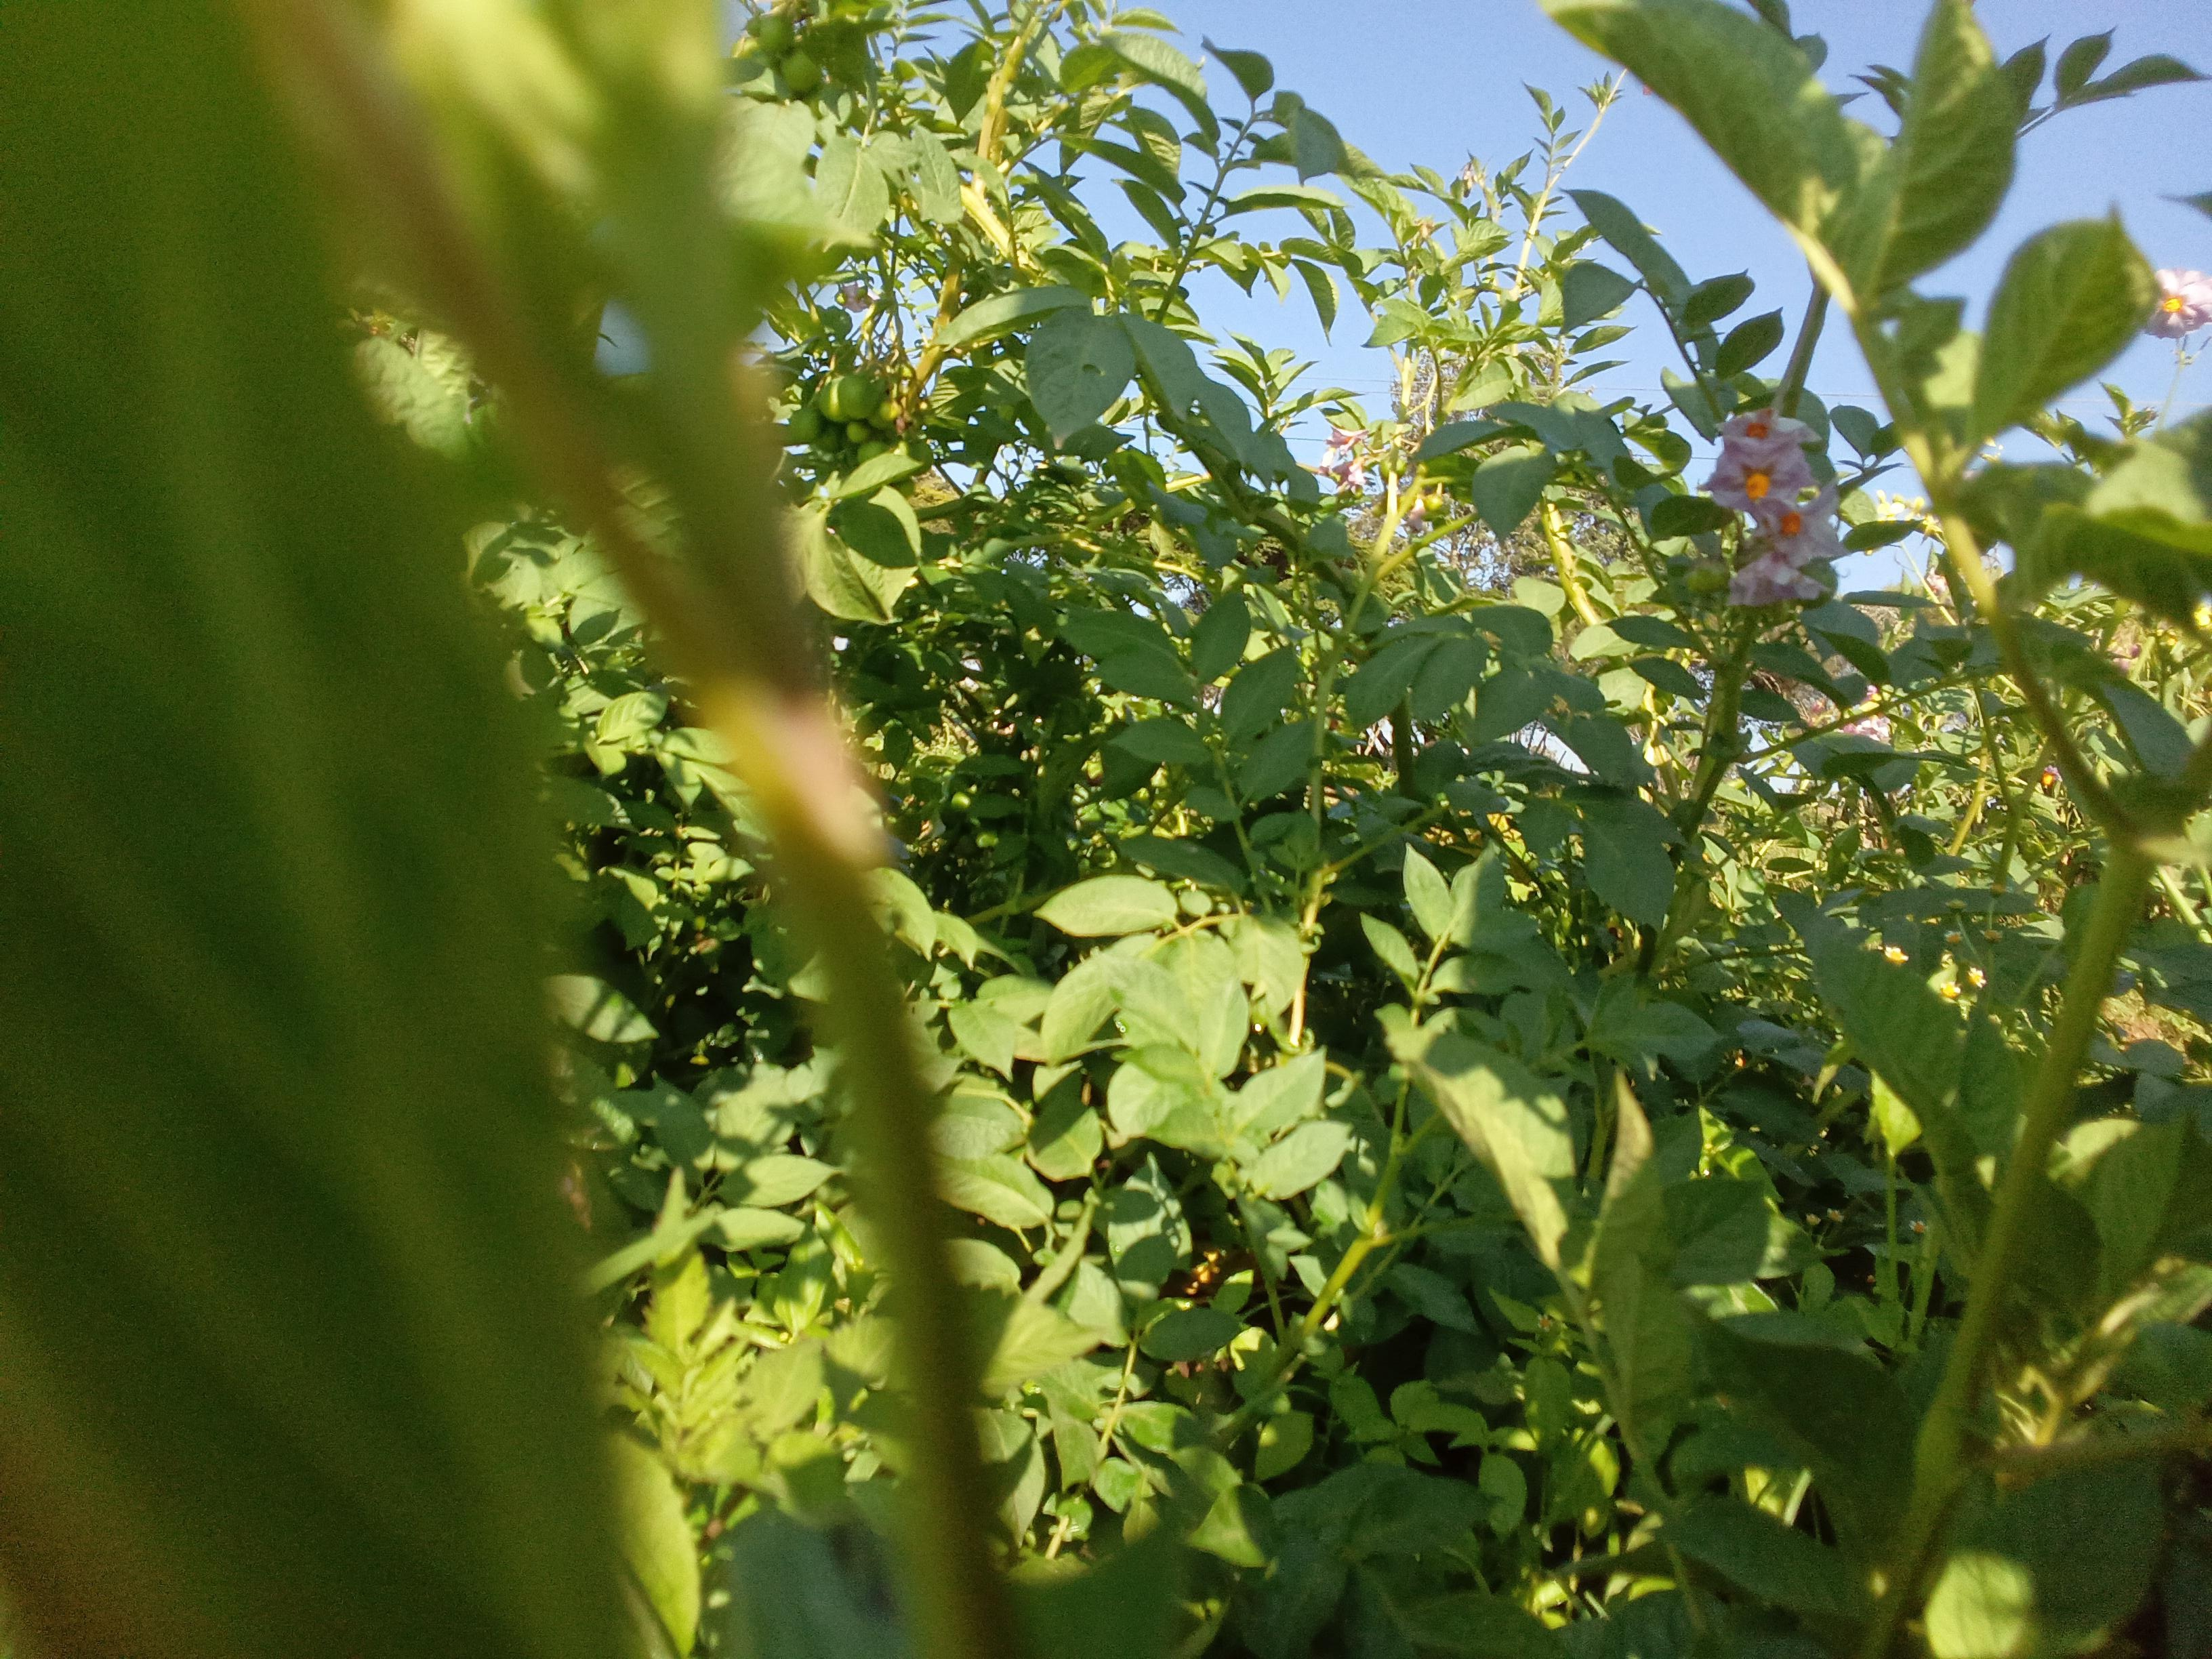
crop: potato
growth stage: flowering
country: Kenya
